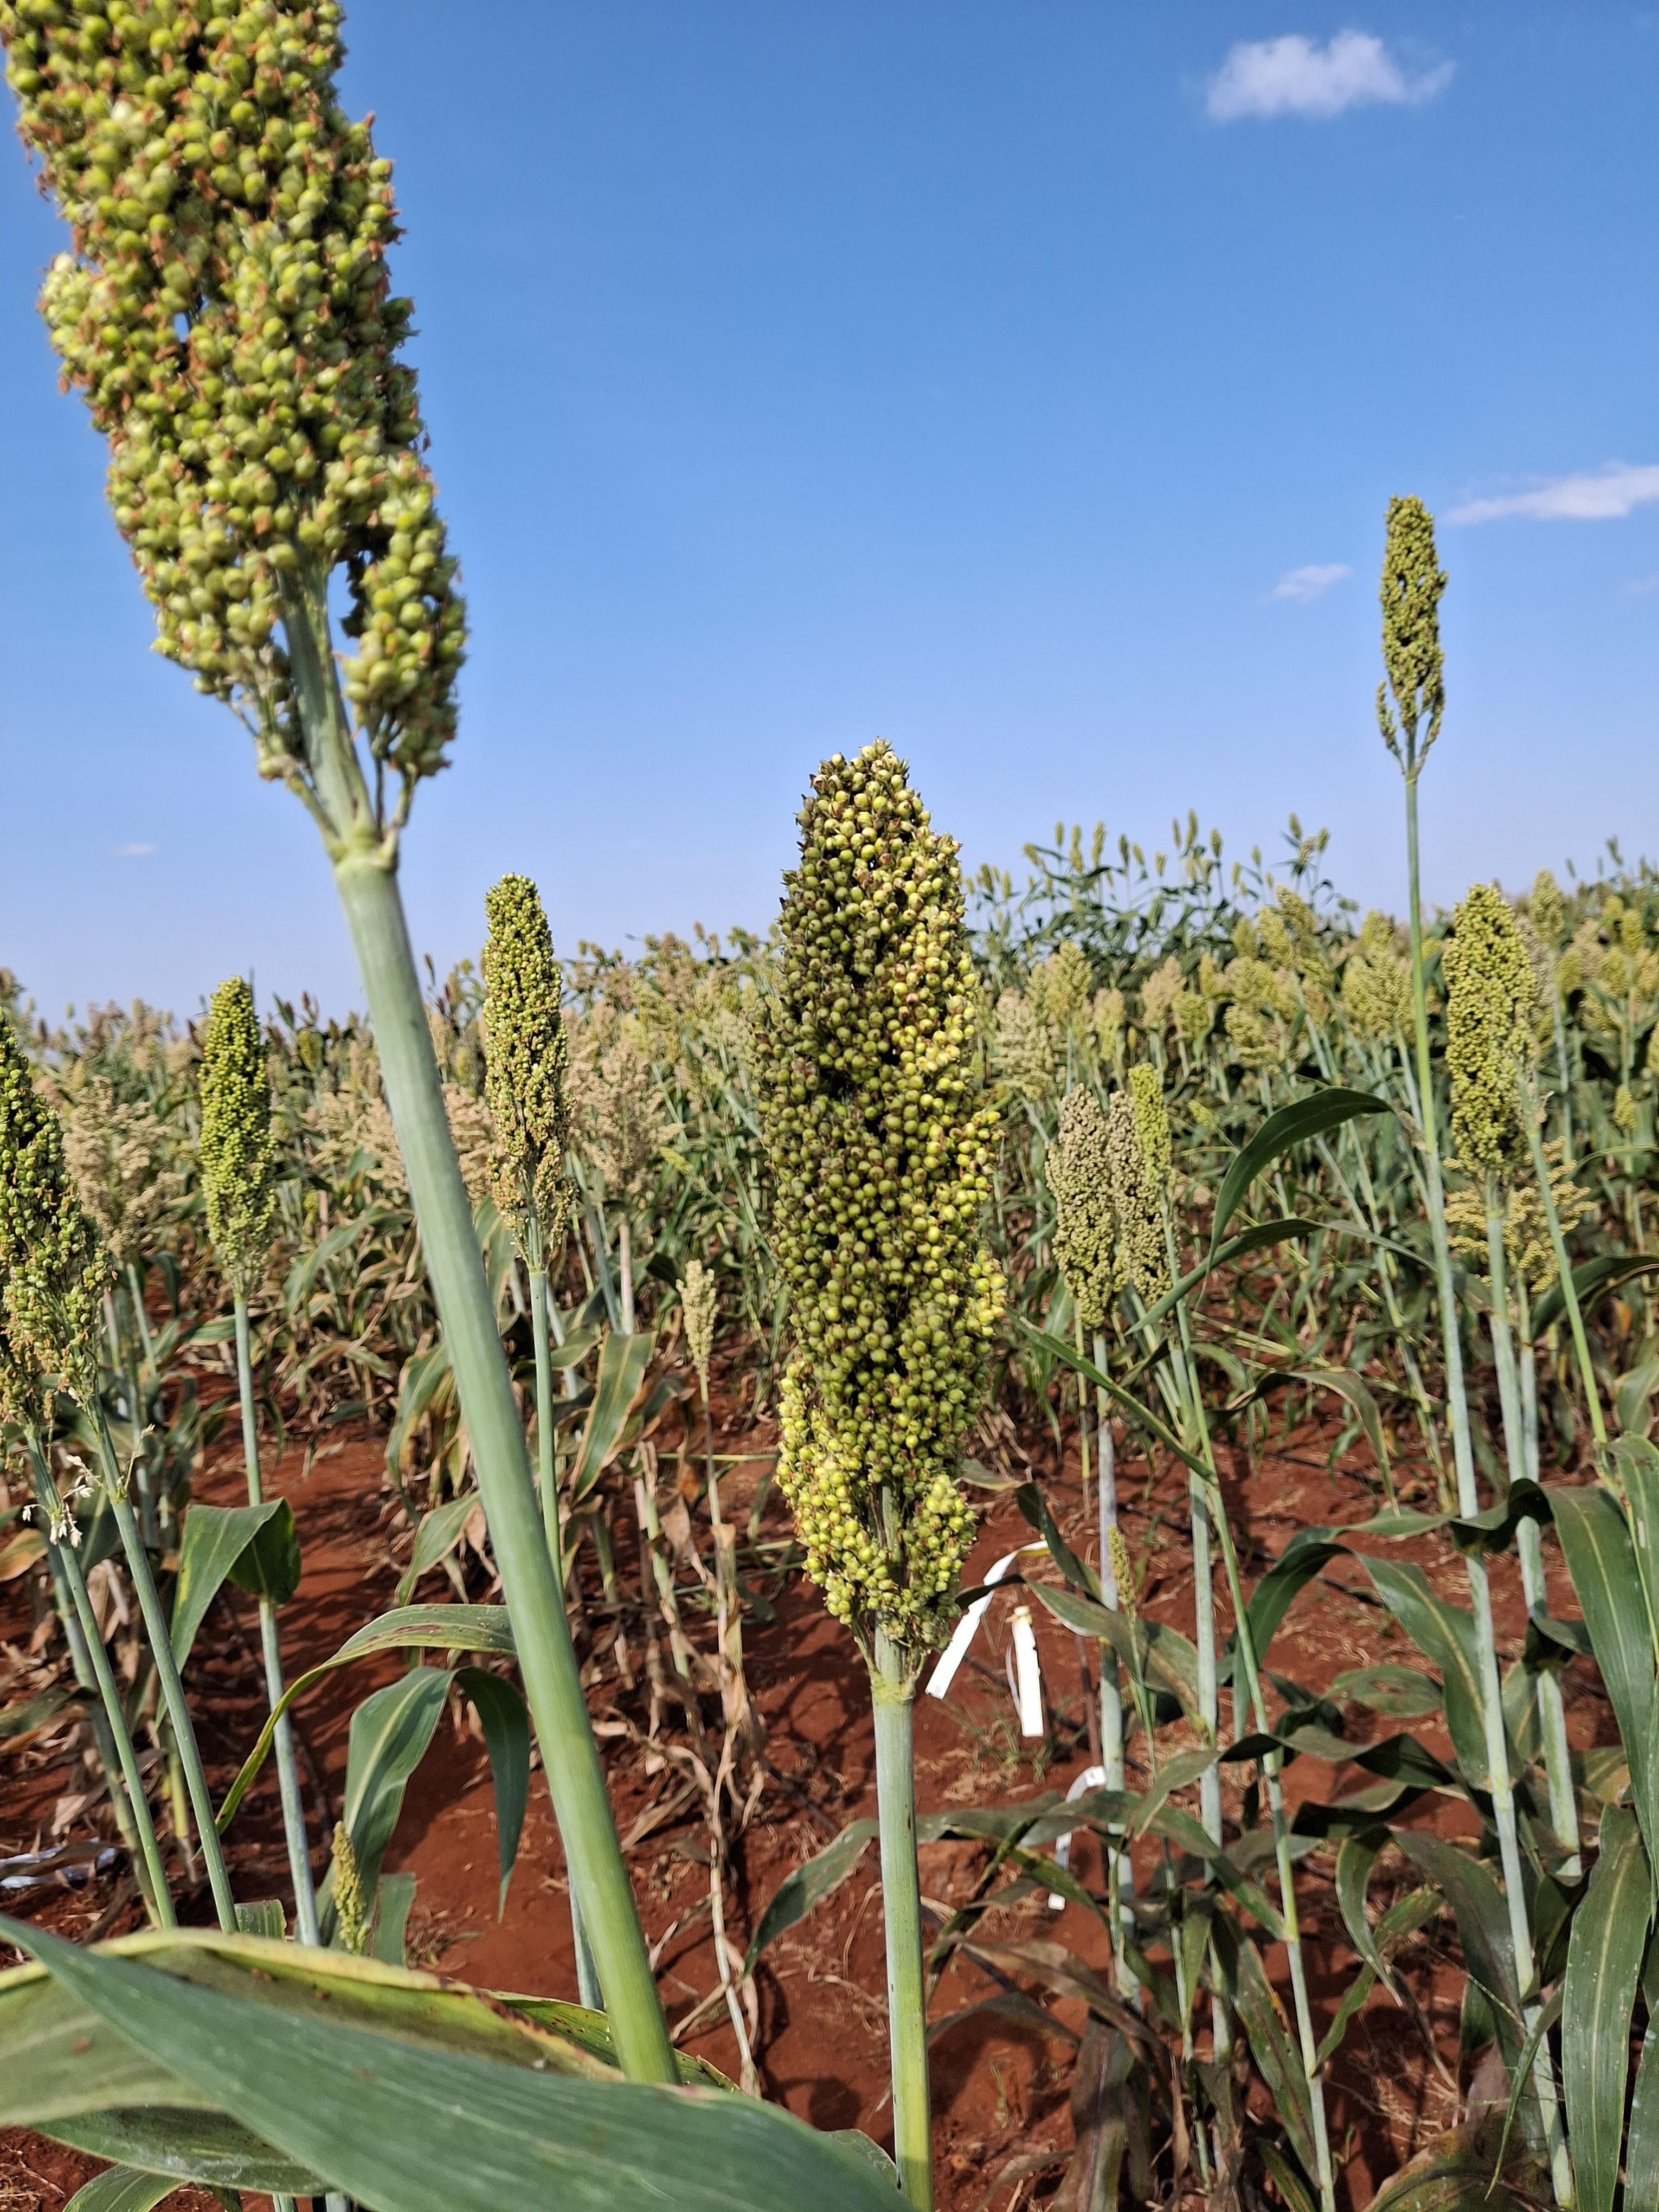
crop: sorghum
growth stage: filling grain
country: Kenya
